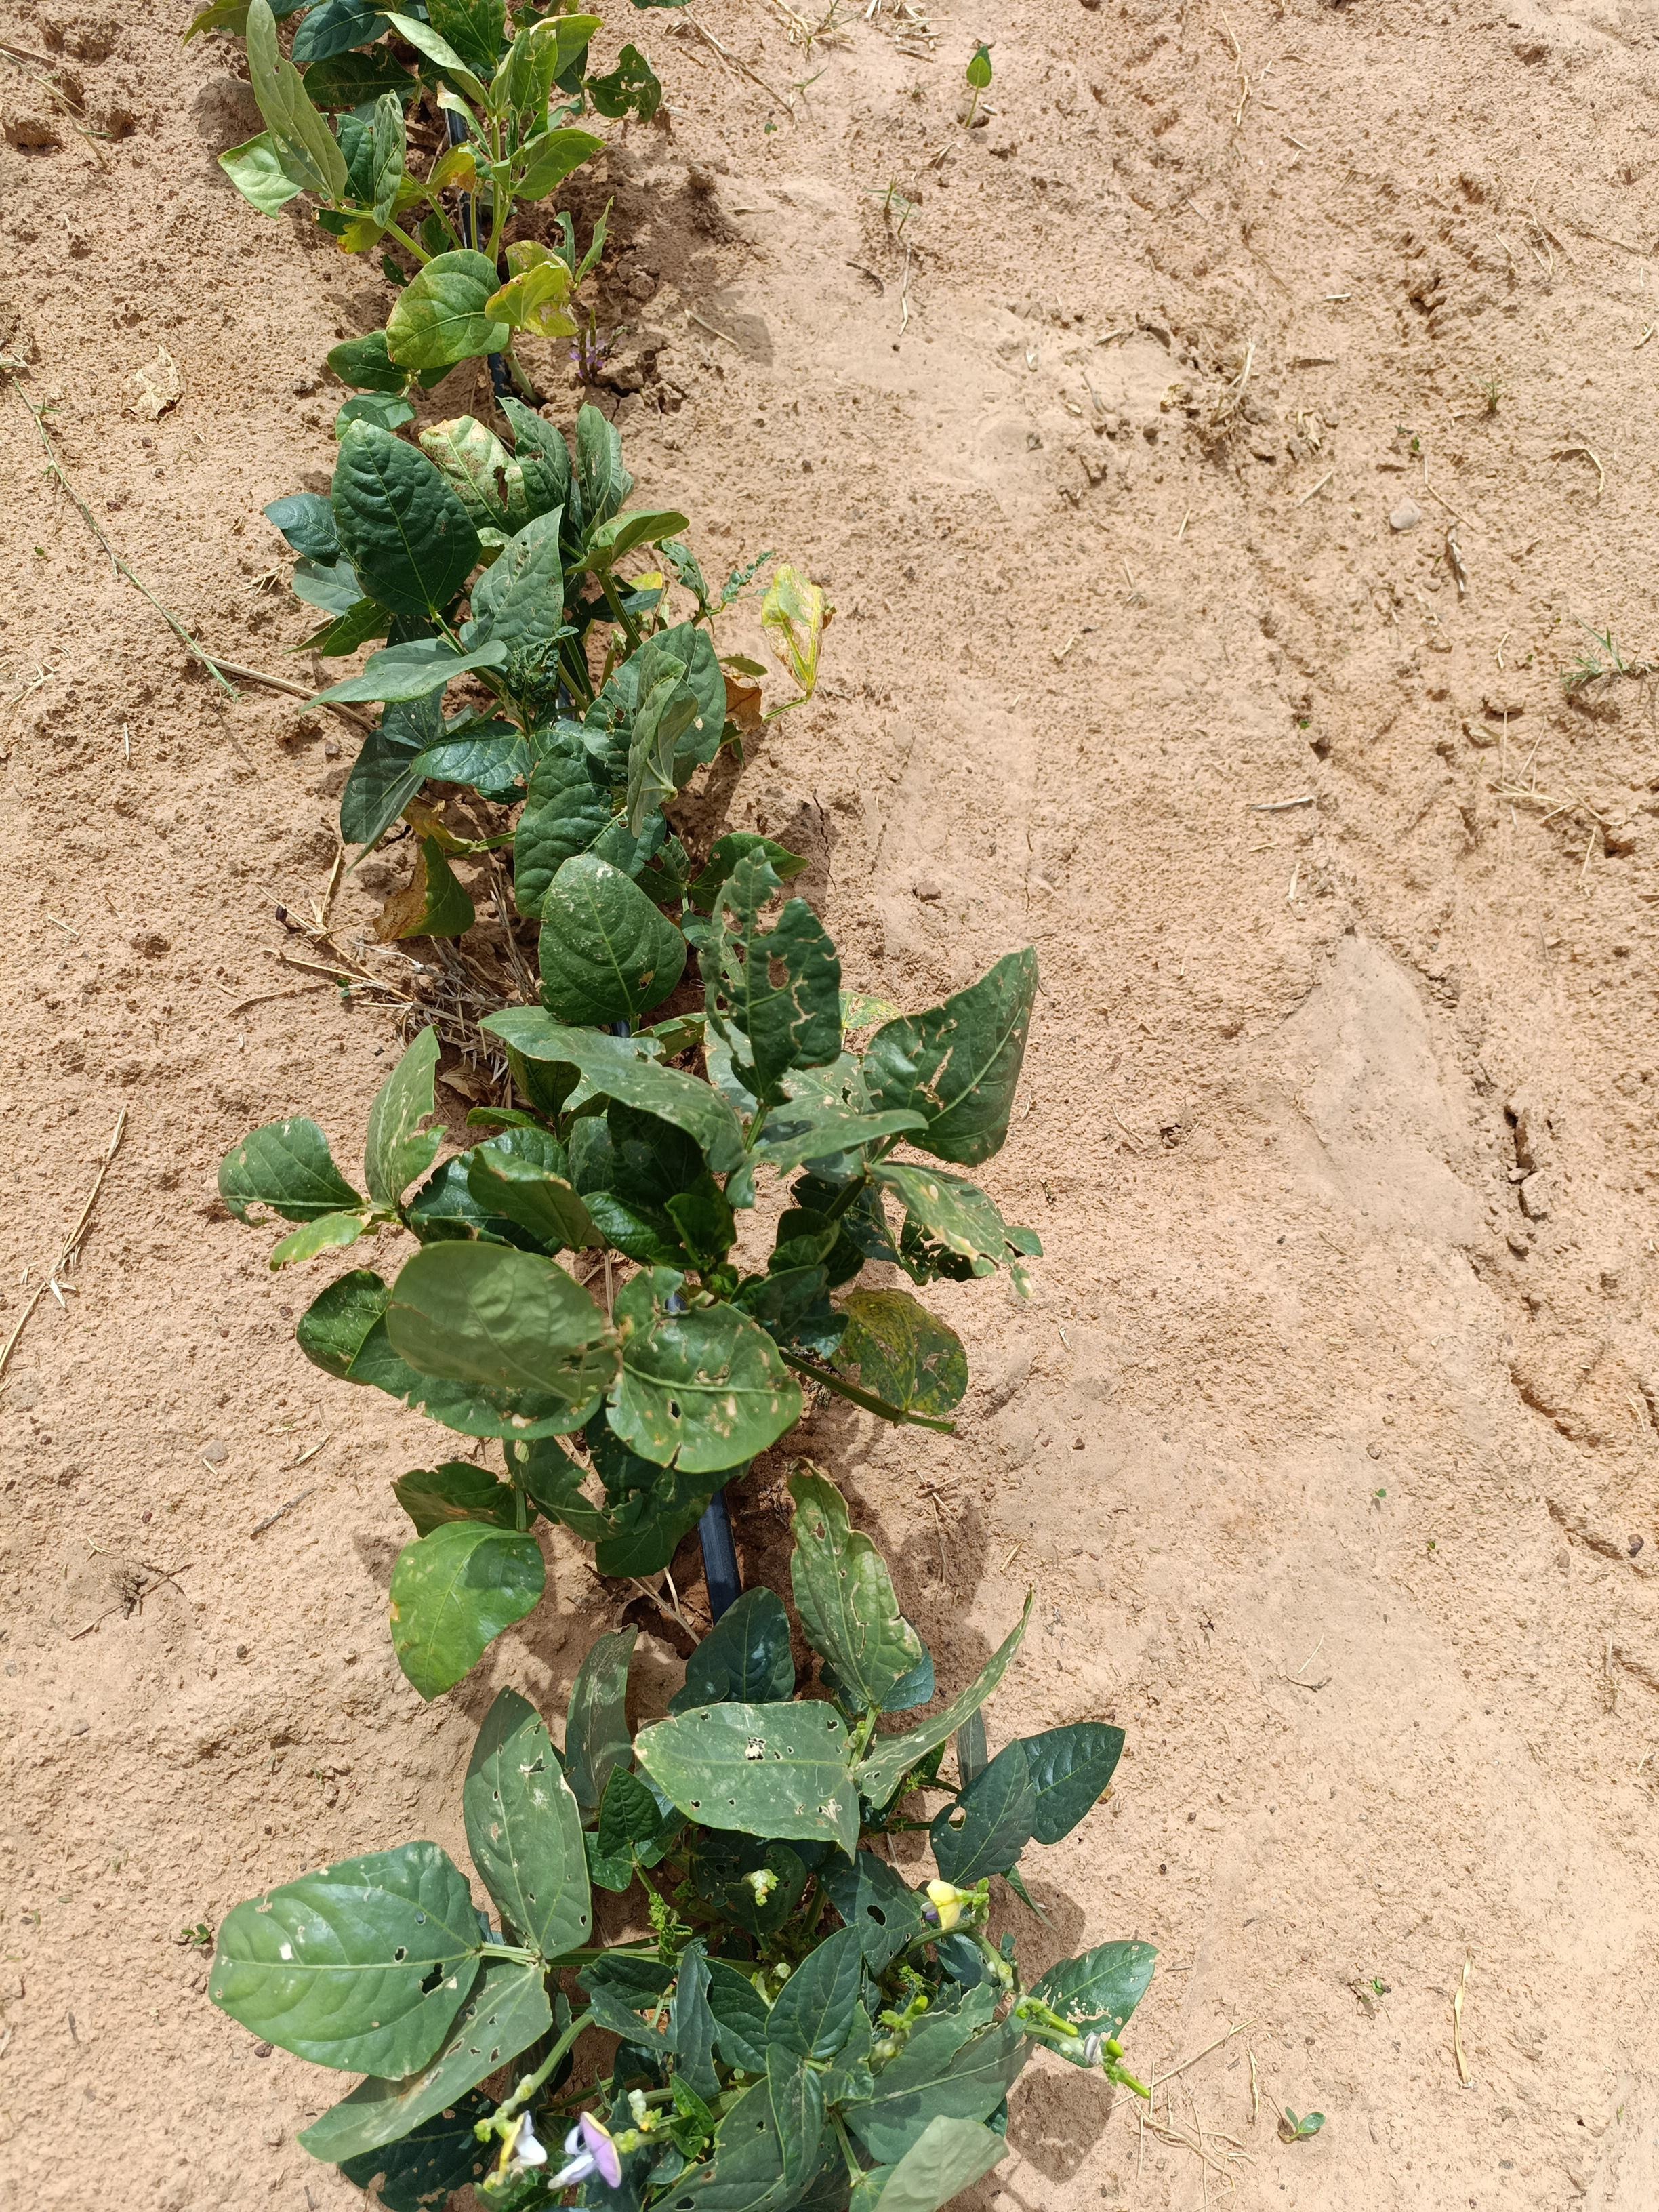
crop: cowpea
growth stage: flowering
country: Nigeria
